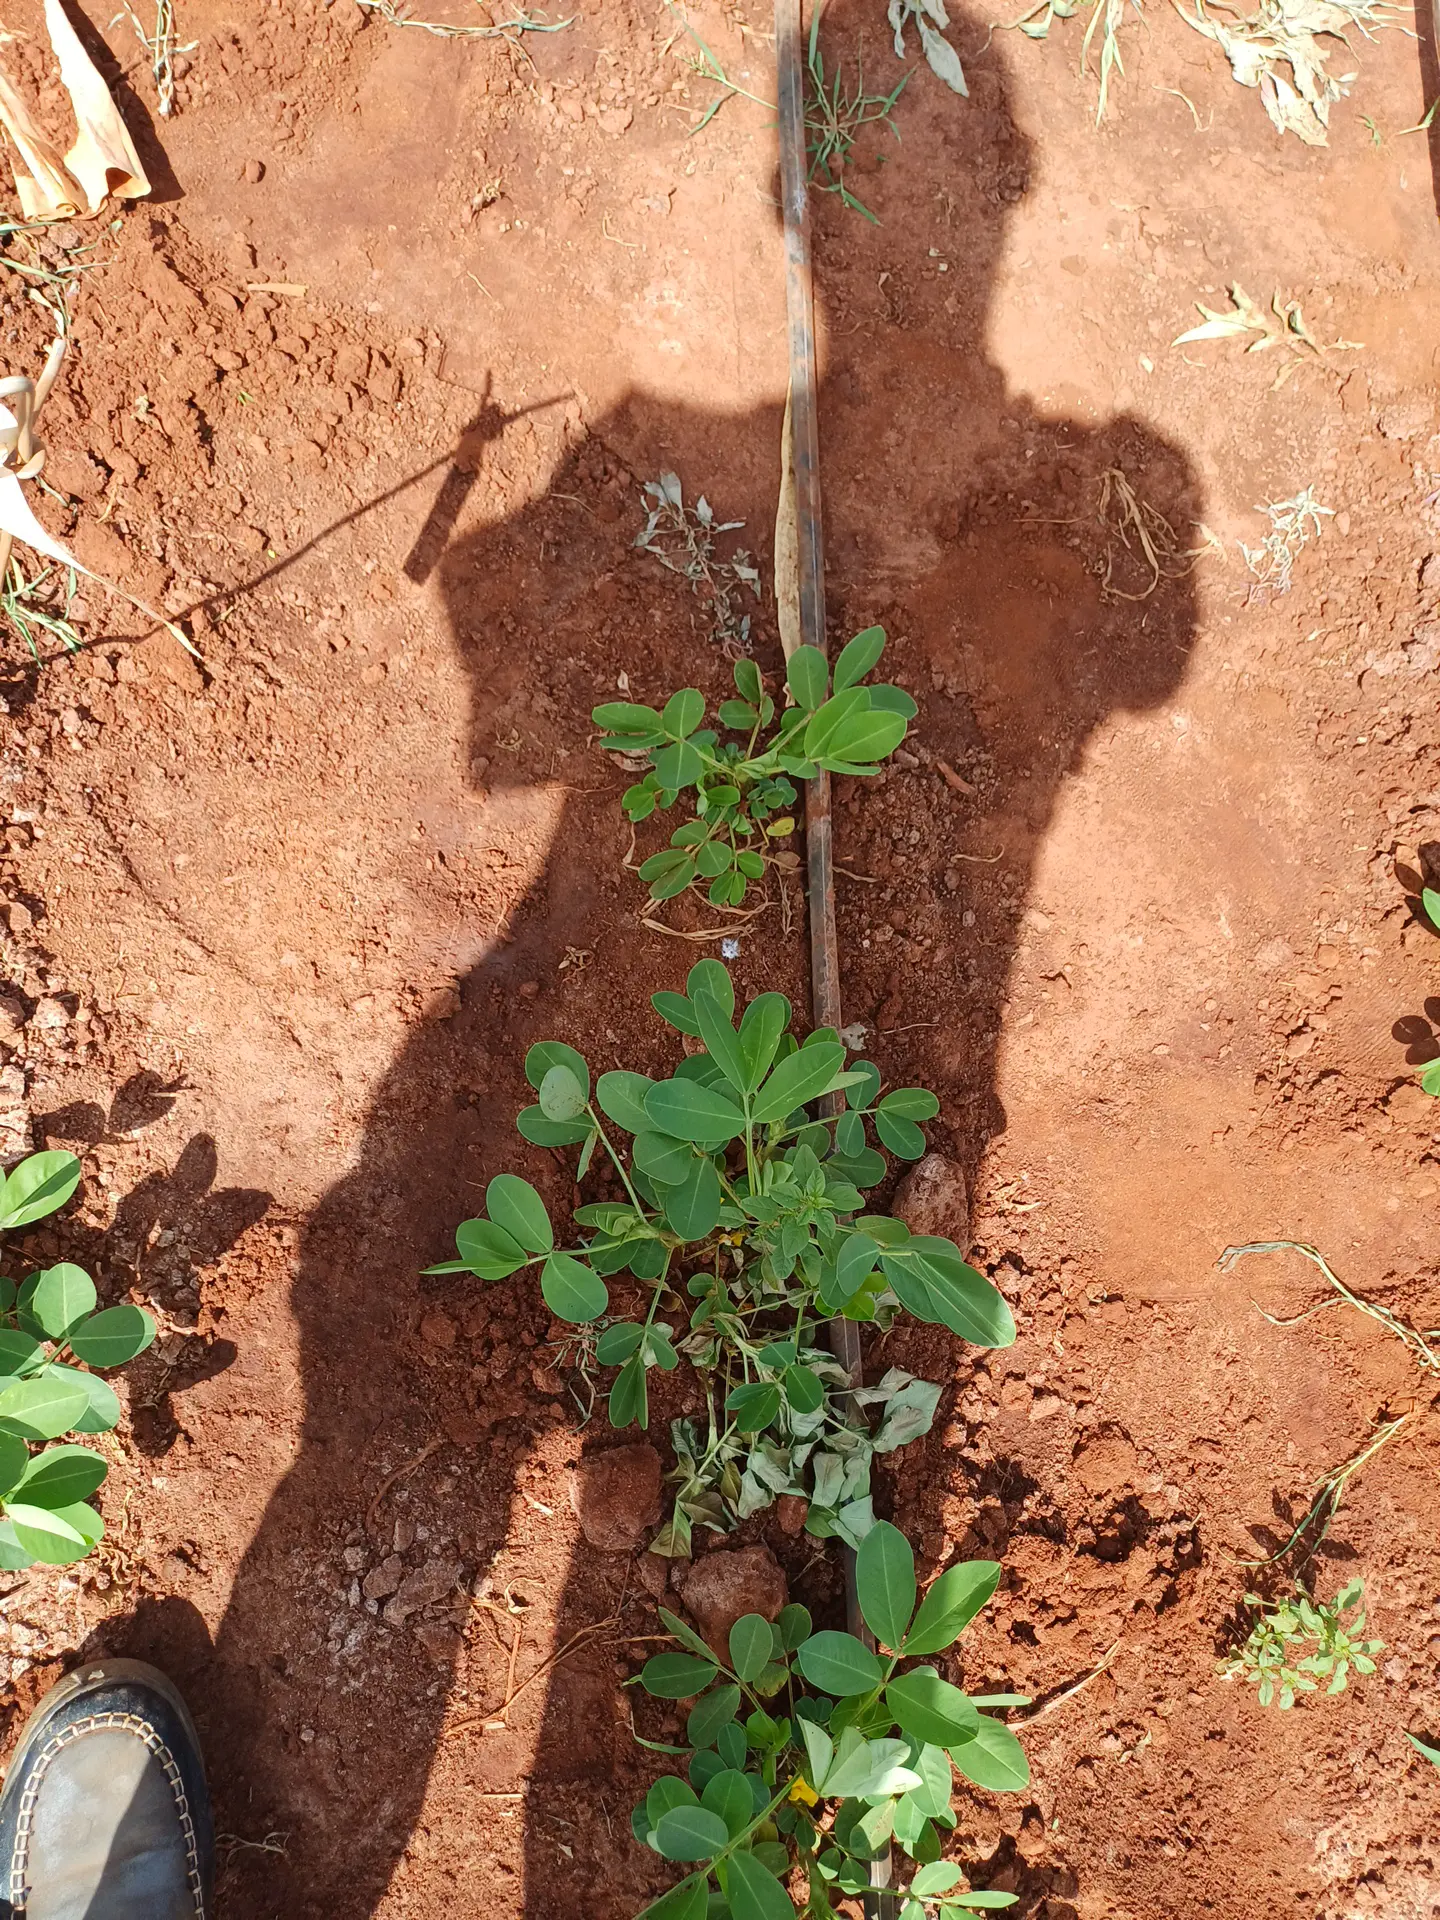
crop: groundnut
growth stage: vegetative
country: Kenya
